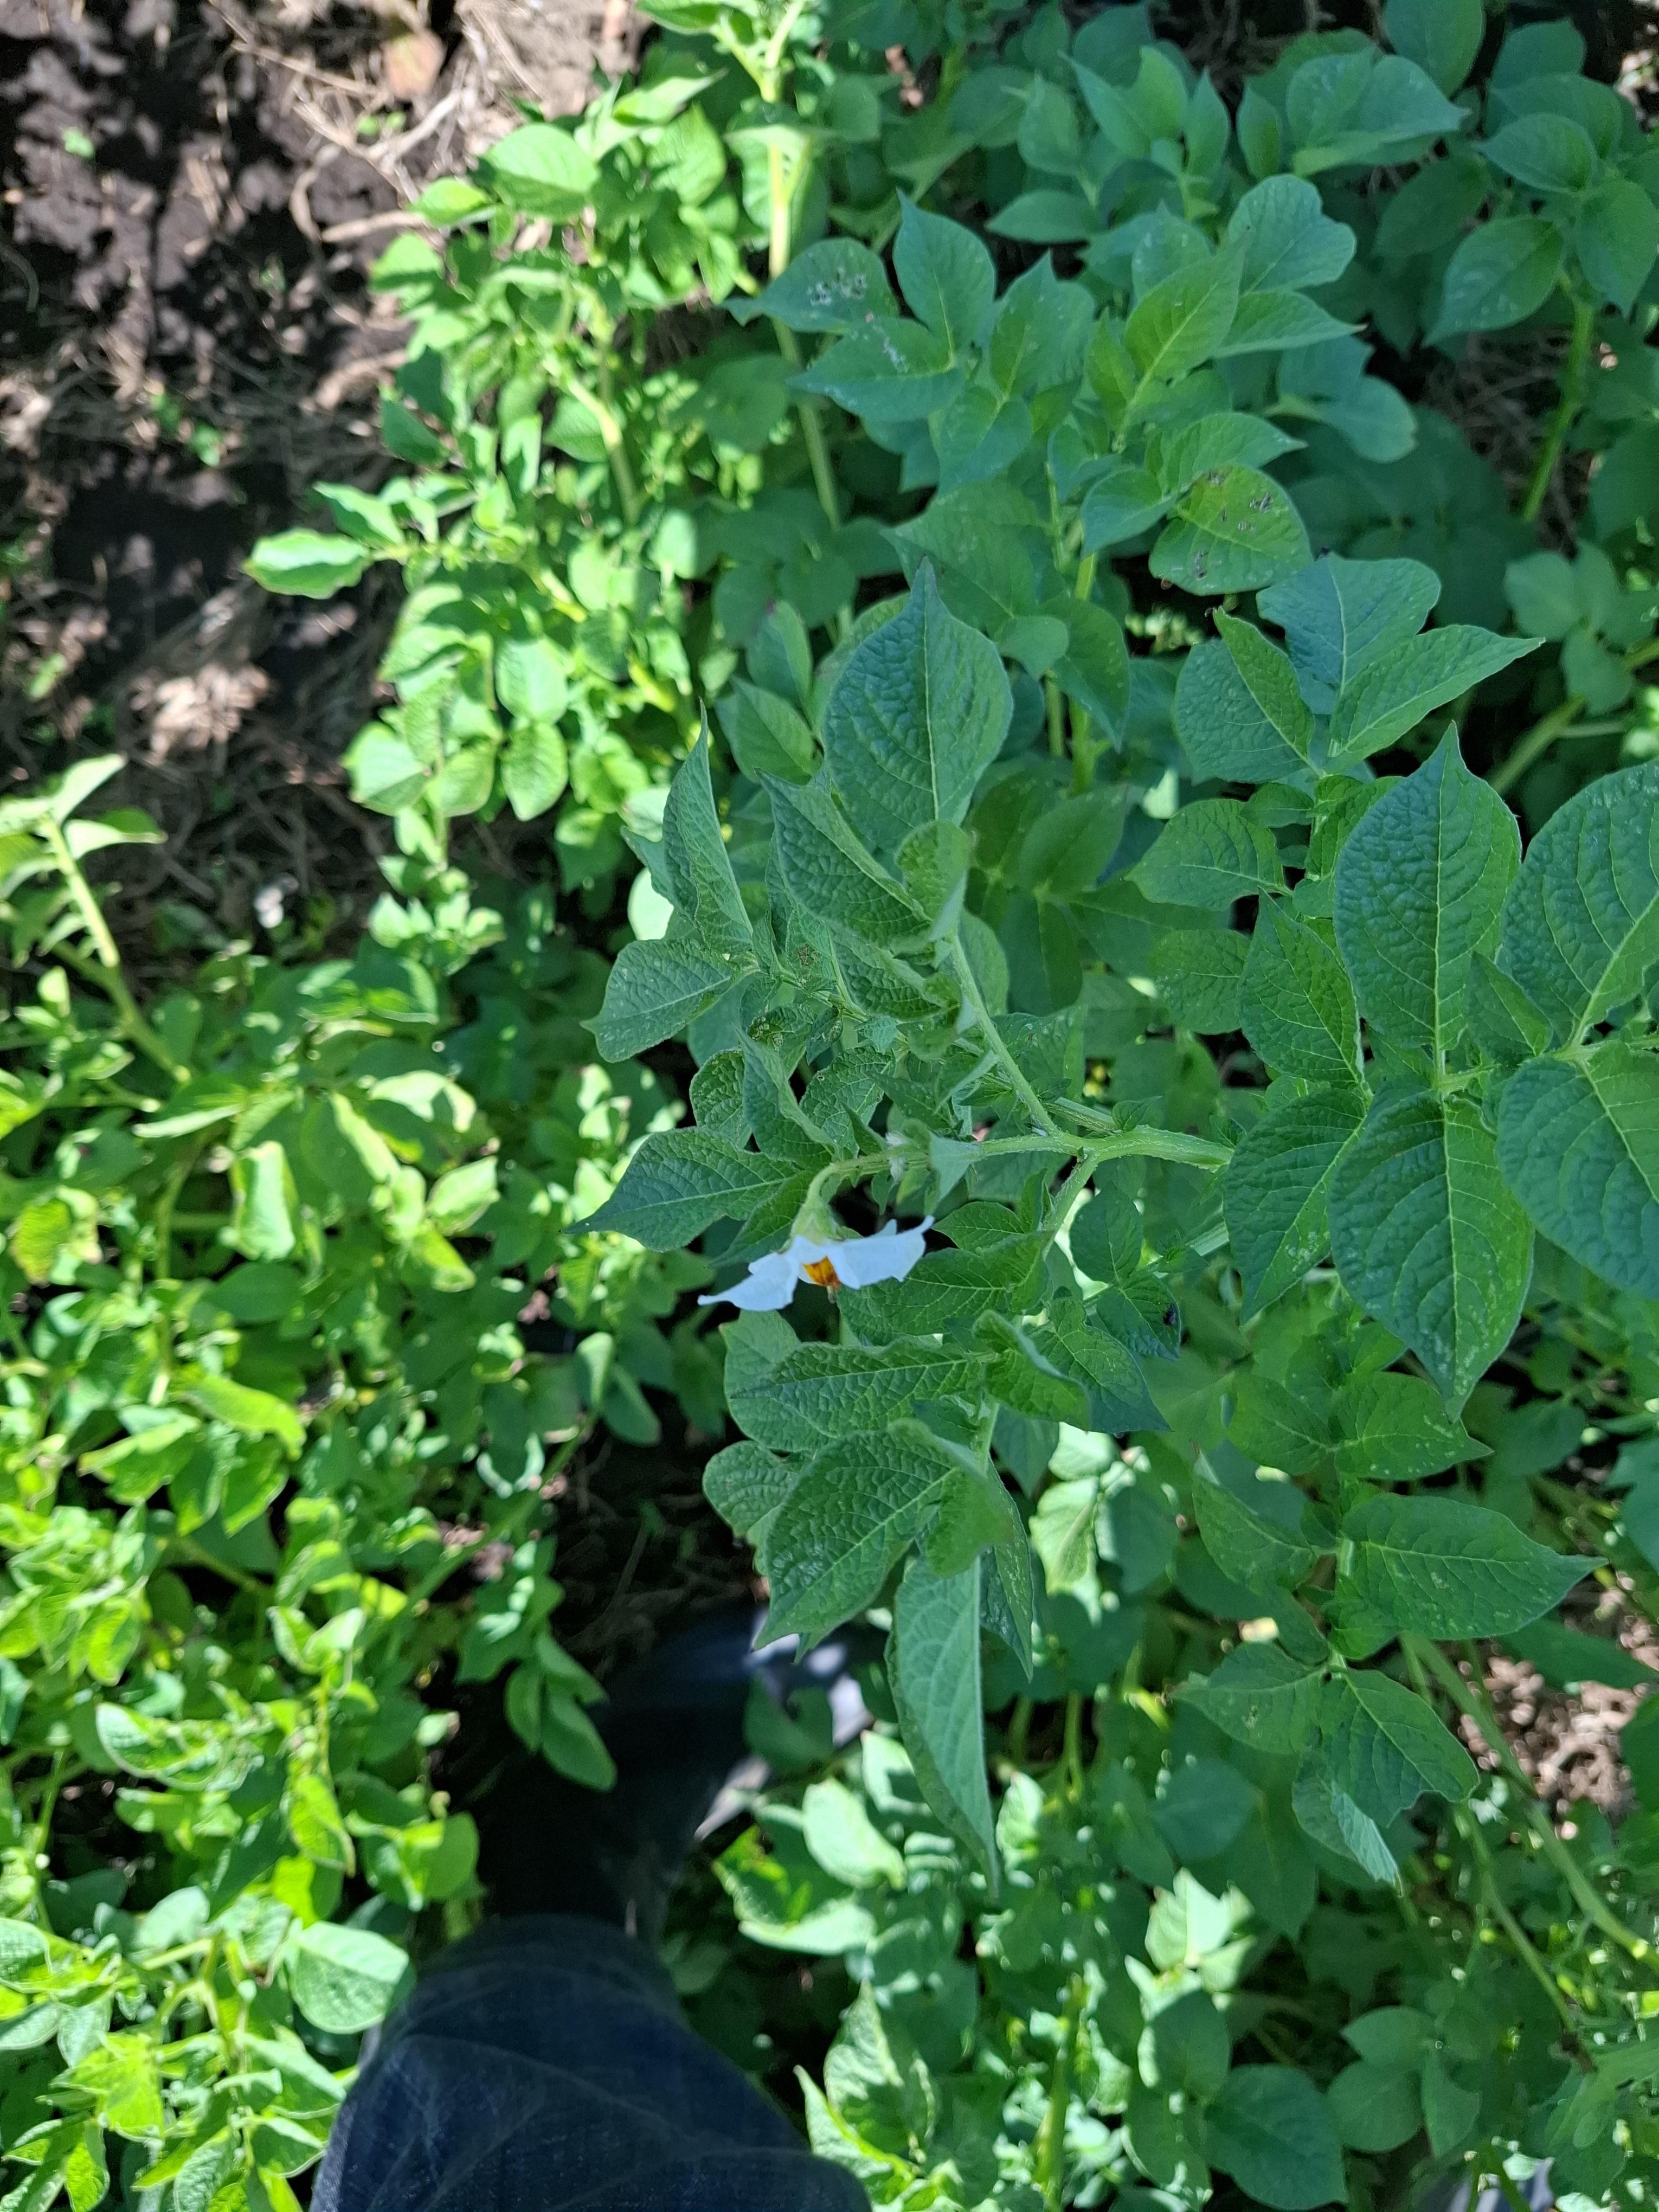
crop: potato
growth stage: flowering
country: Tanzania
